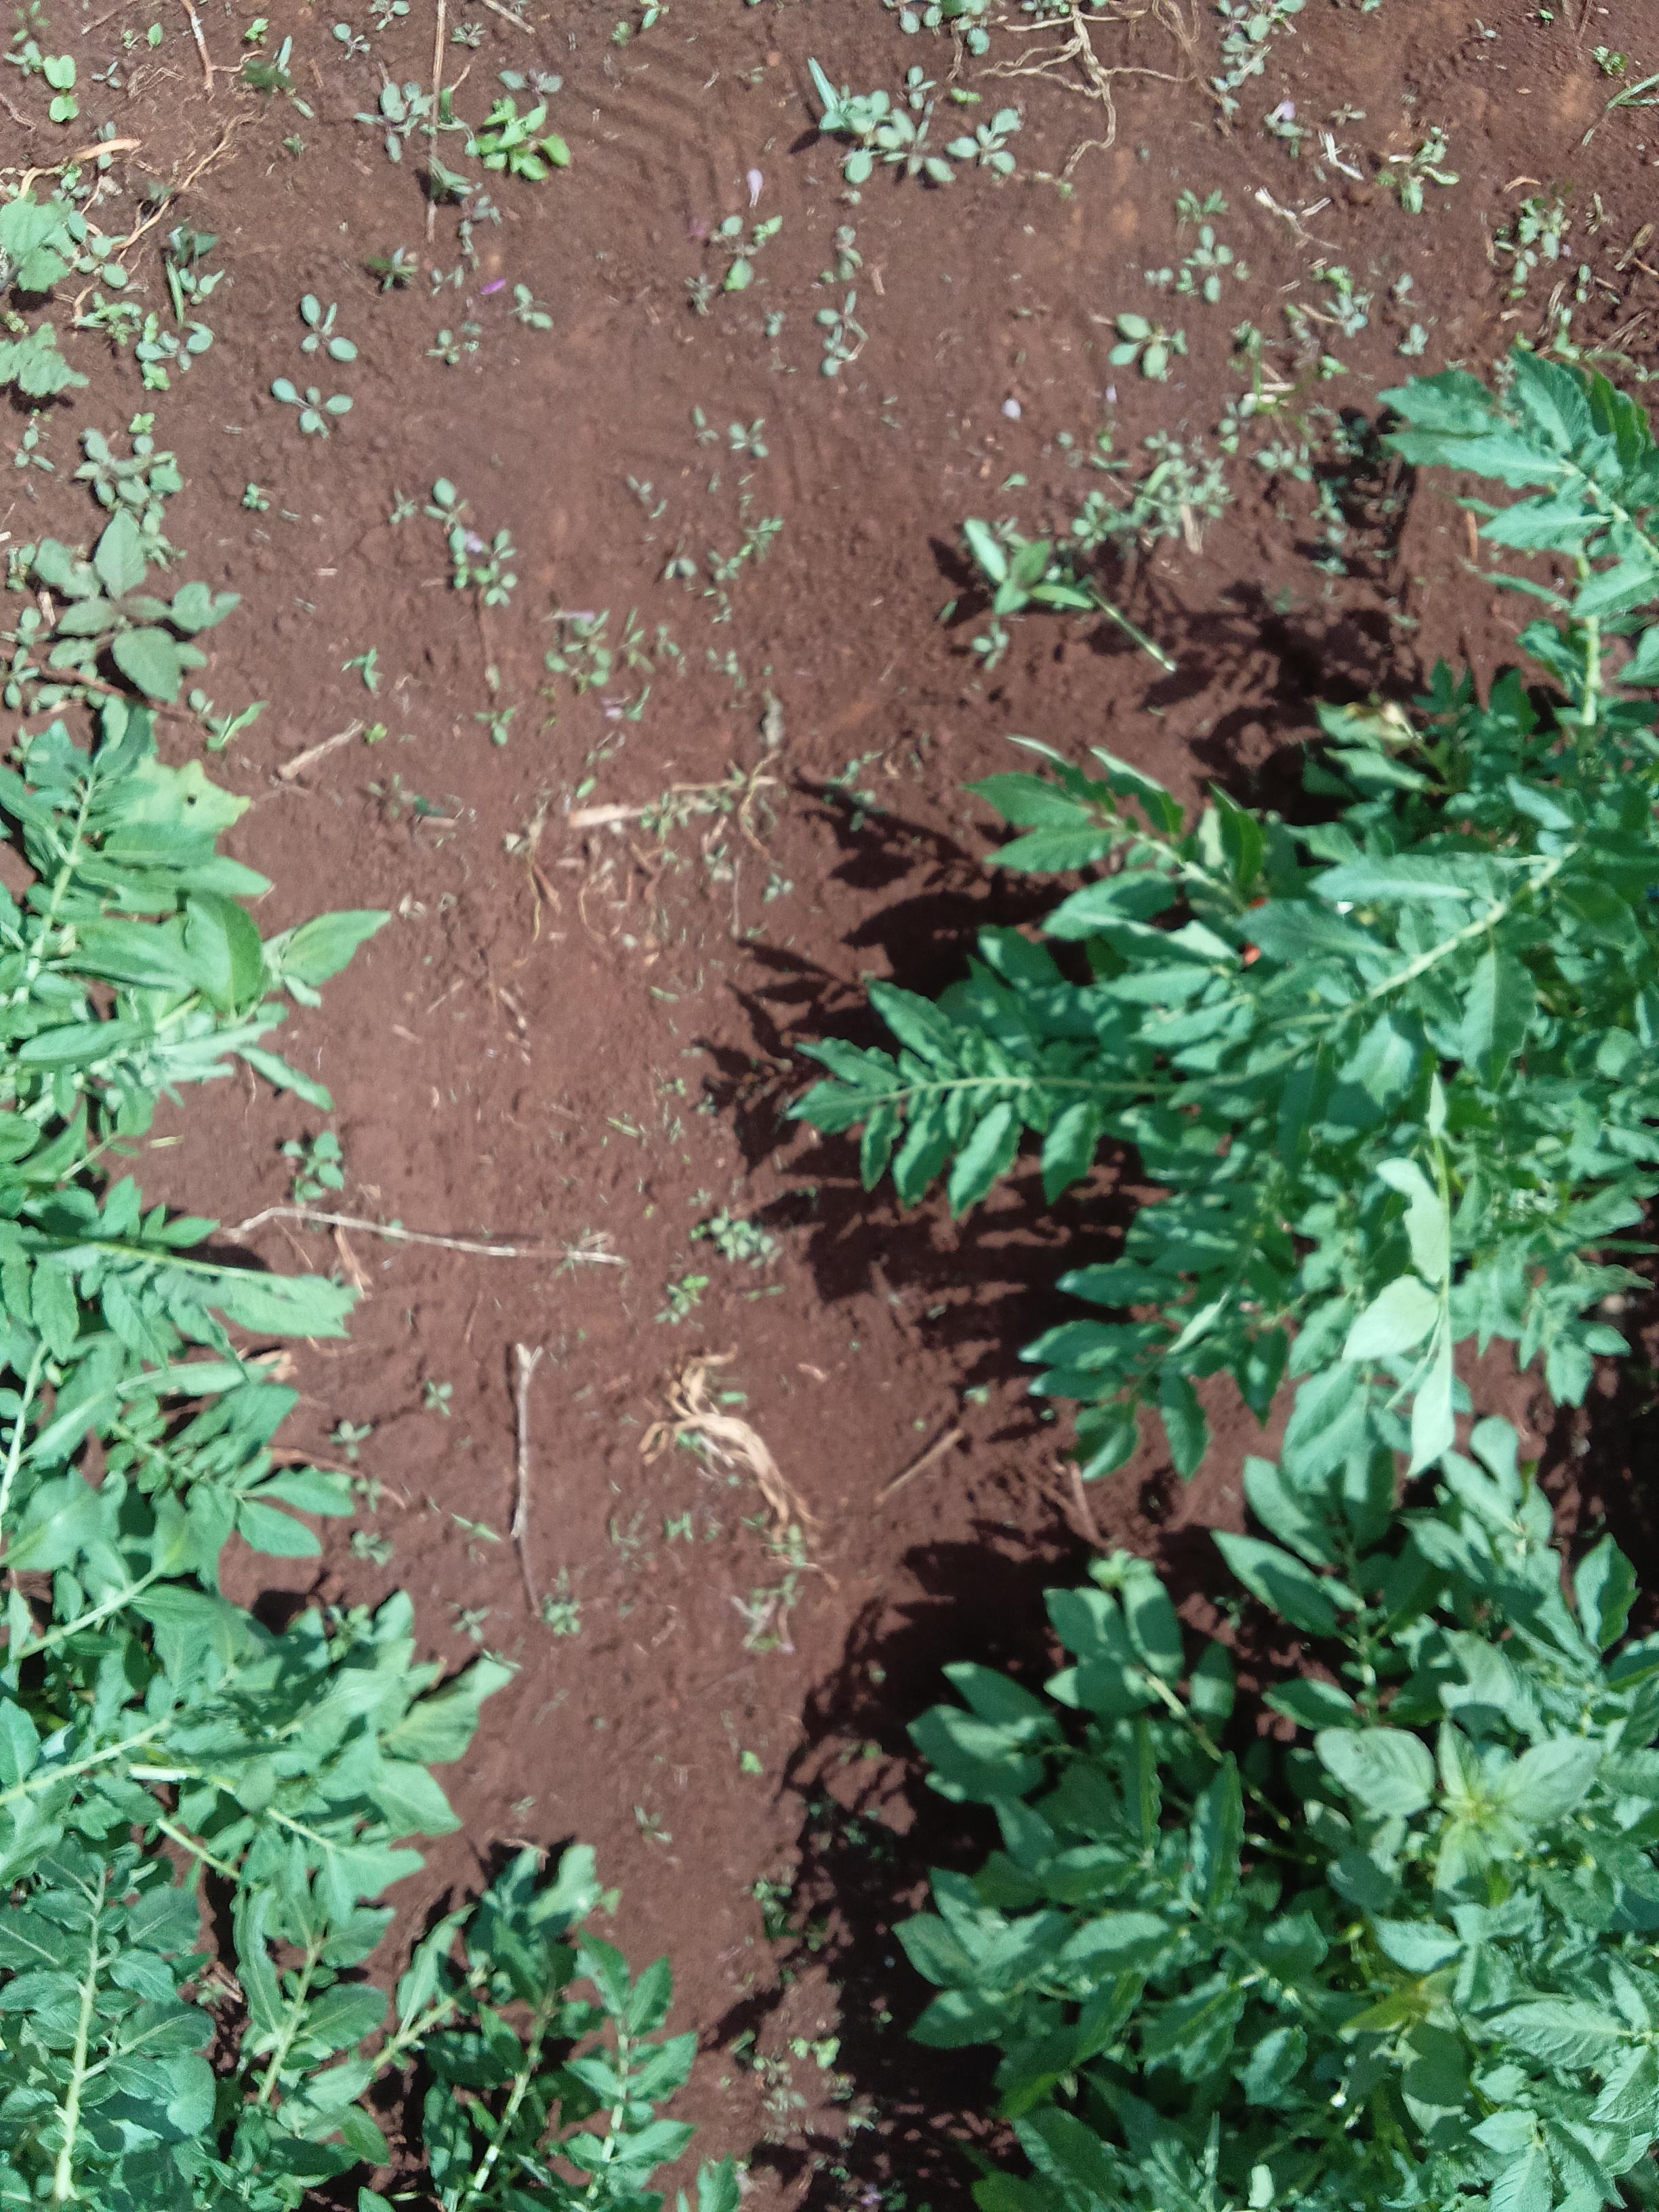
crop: potato
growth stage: vegetative
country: Kenya
